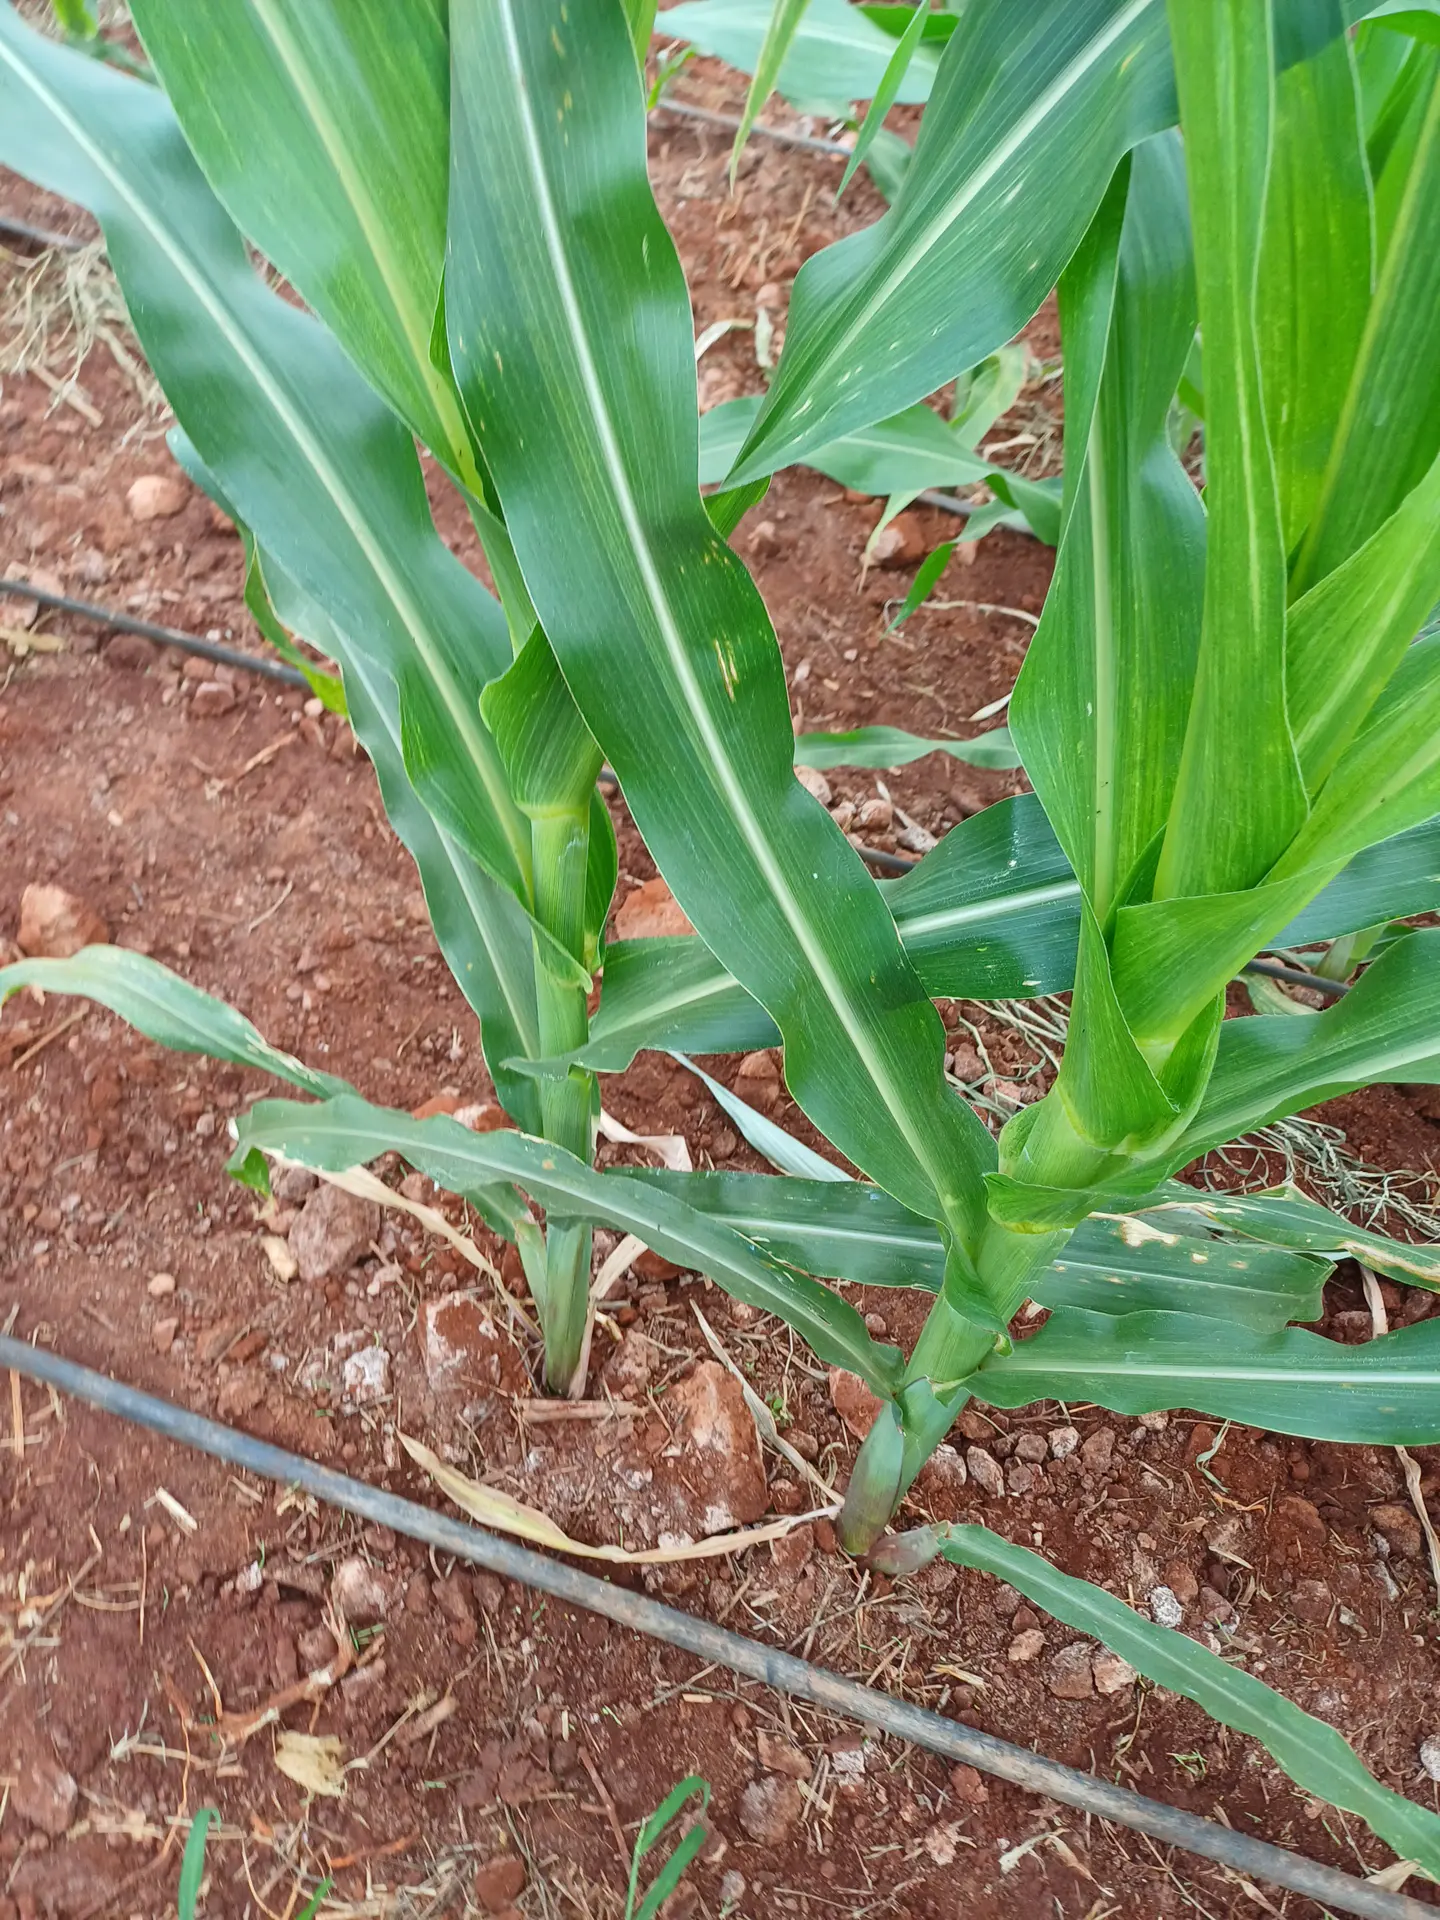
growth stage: vegetative
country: Kenya
